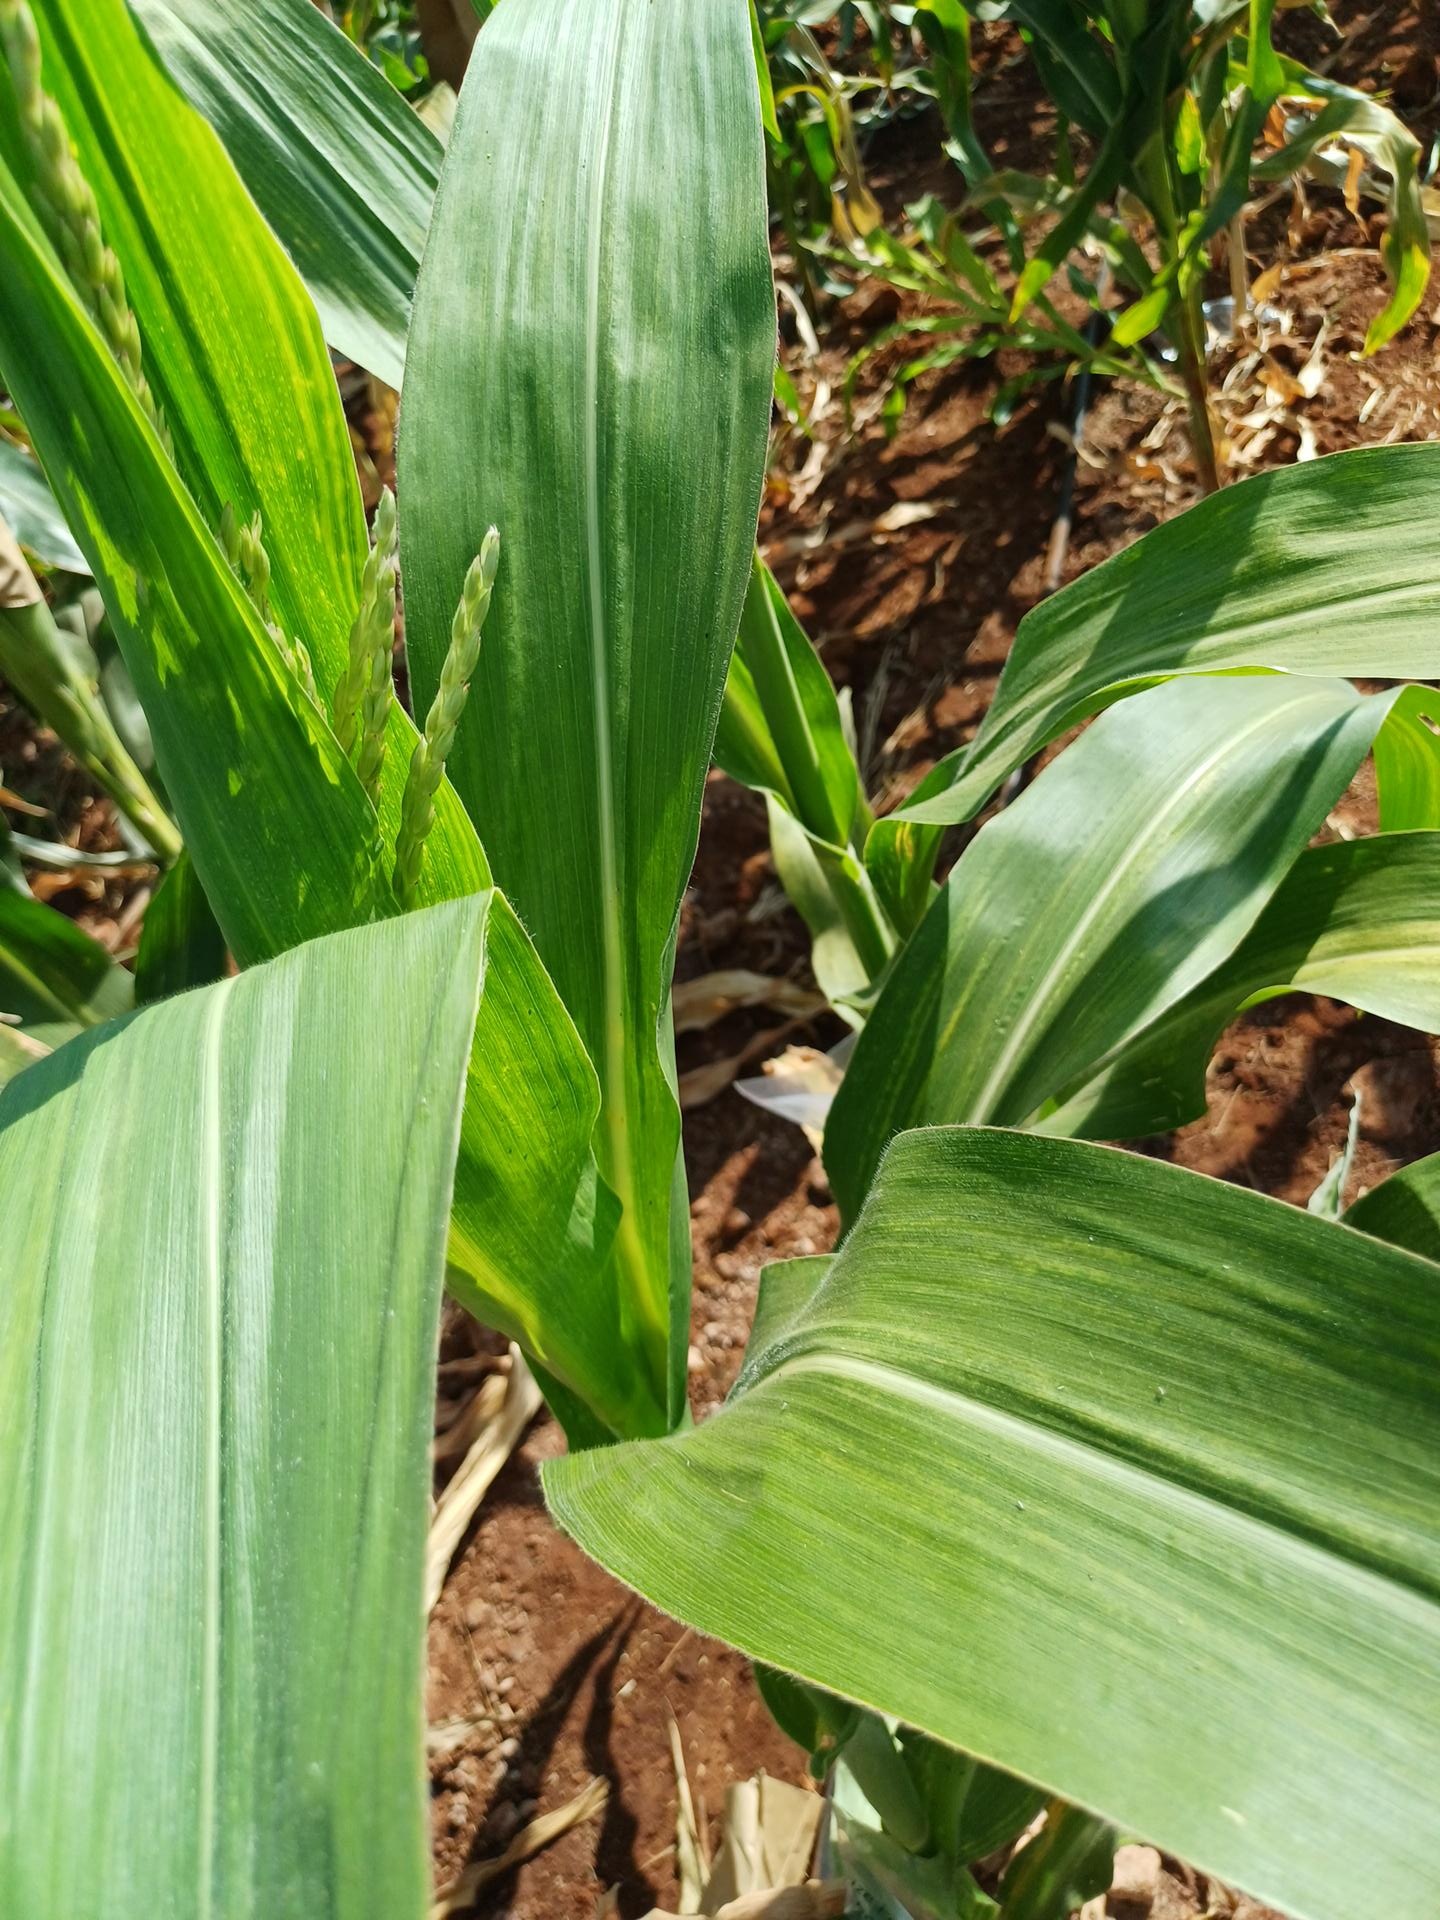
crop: maize
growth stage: flowering
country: Kenya
